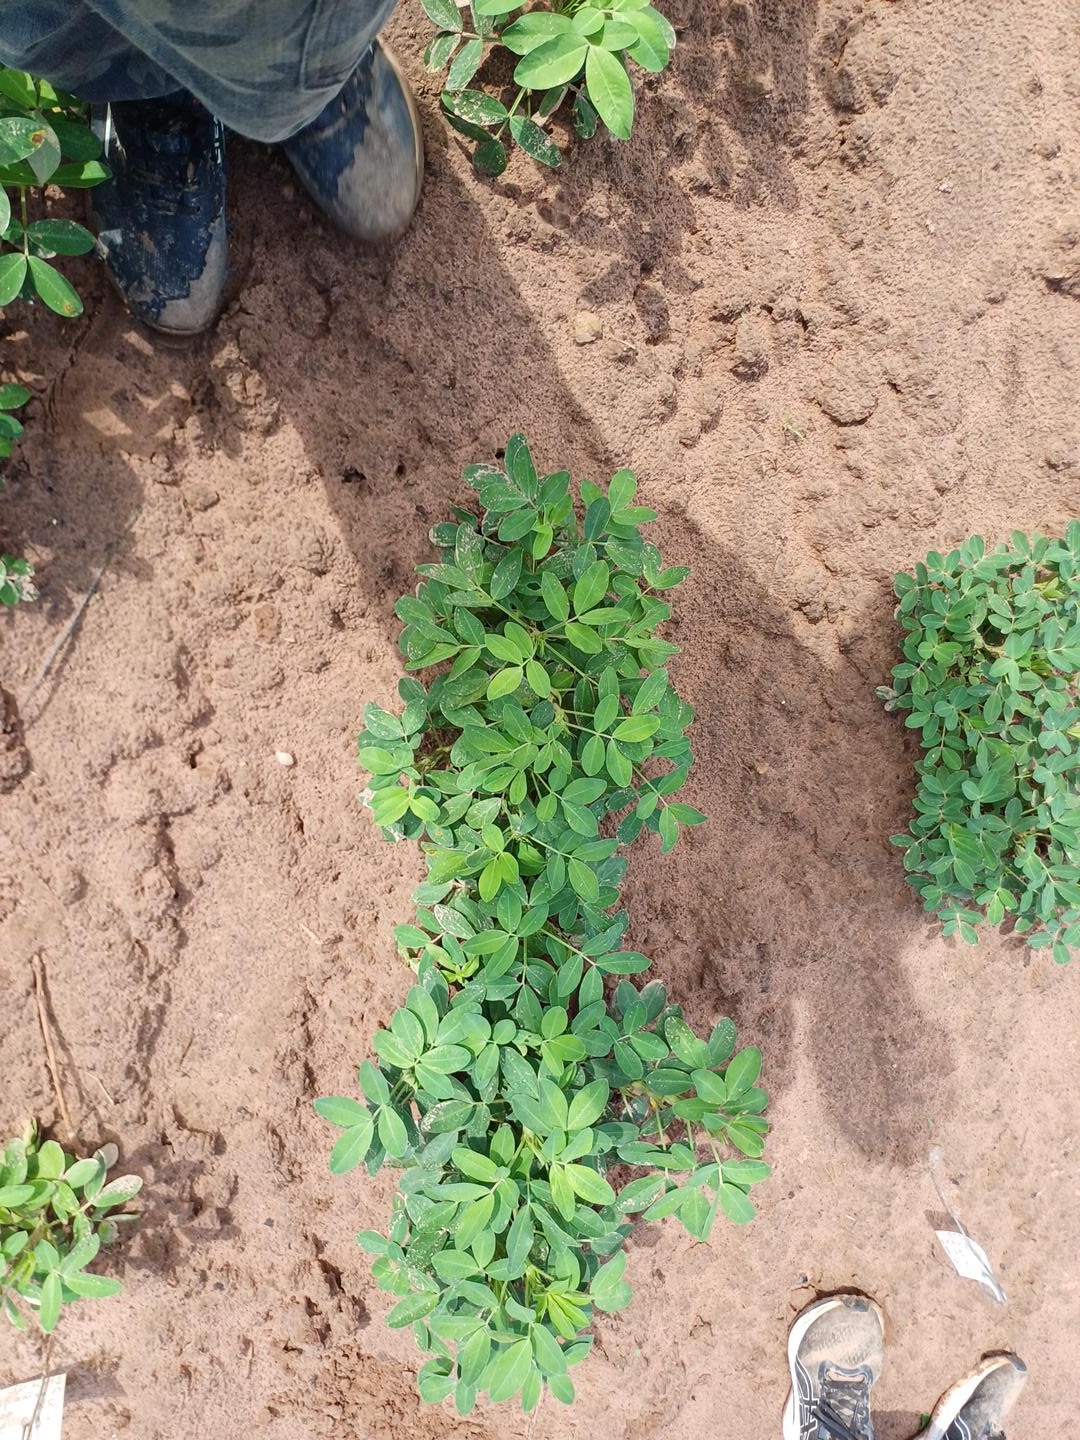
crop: groundnut
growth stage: flowering
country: Senegal
